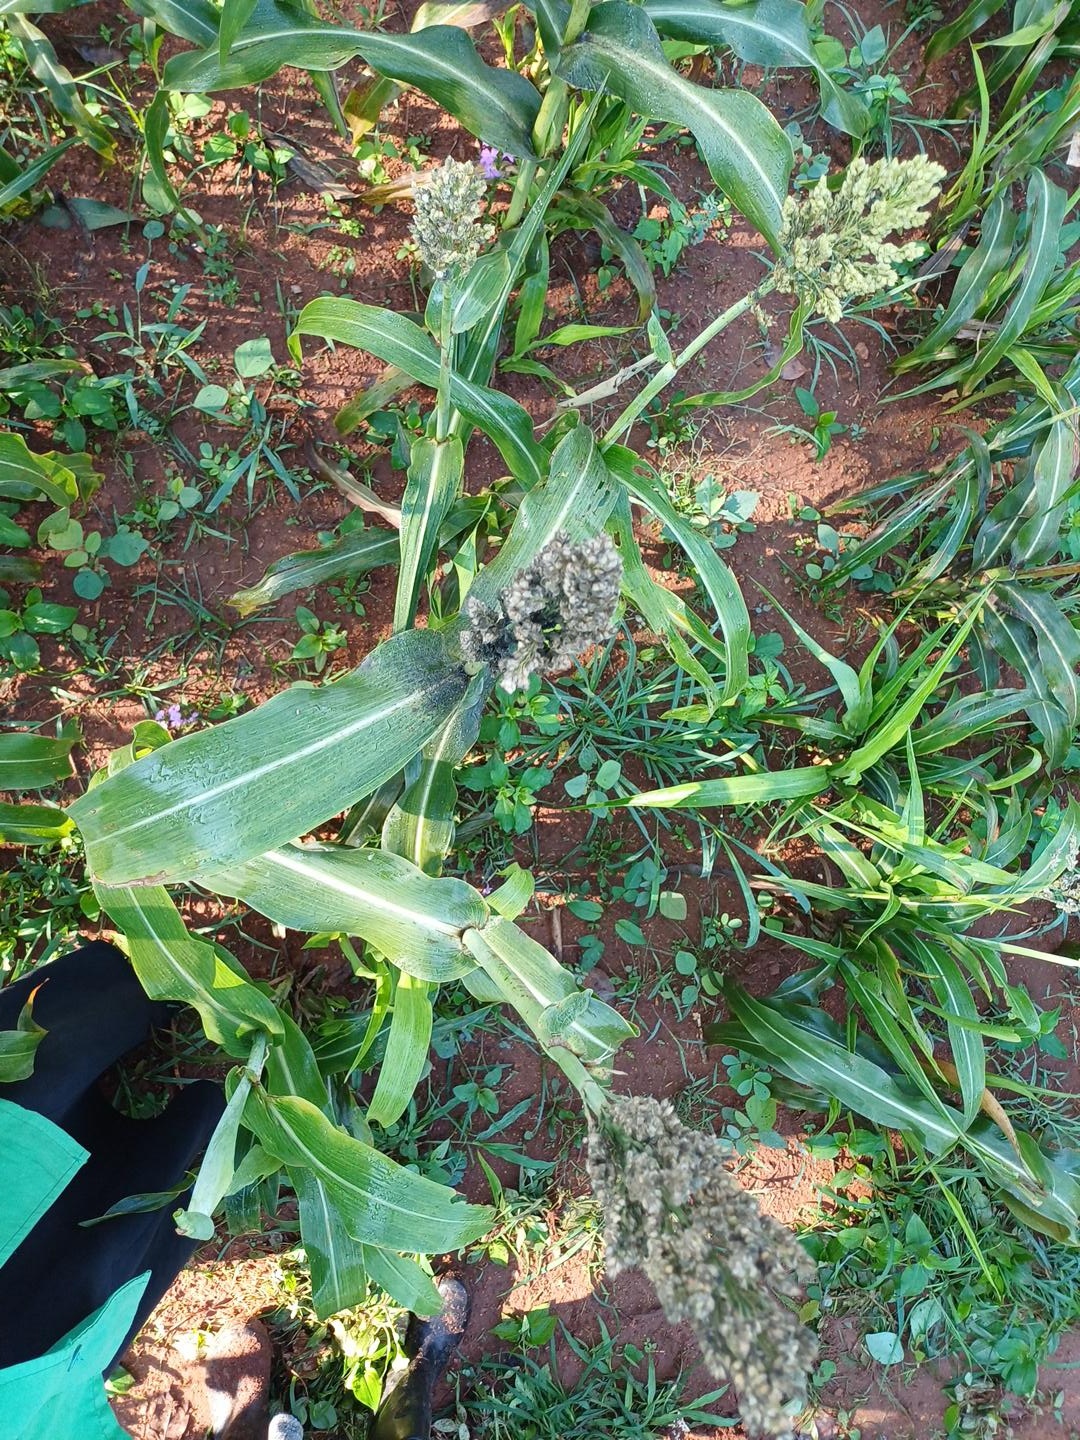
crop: sorghum
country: Kenya
